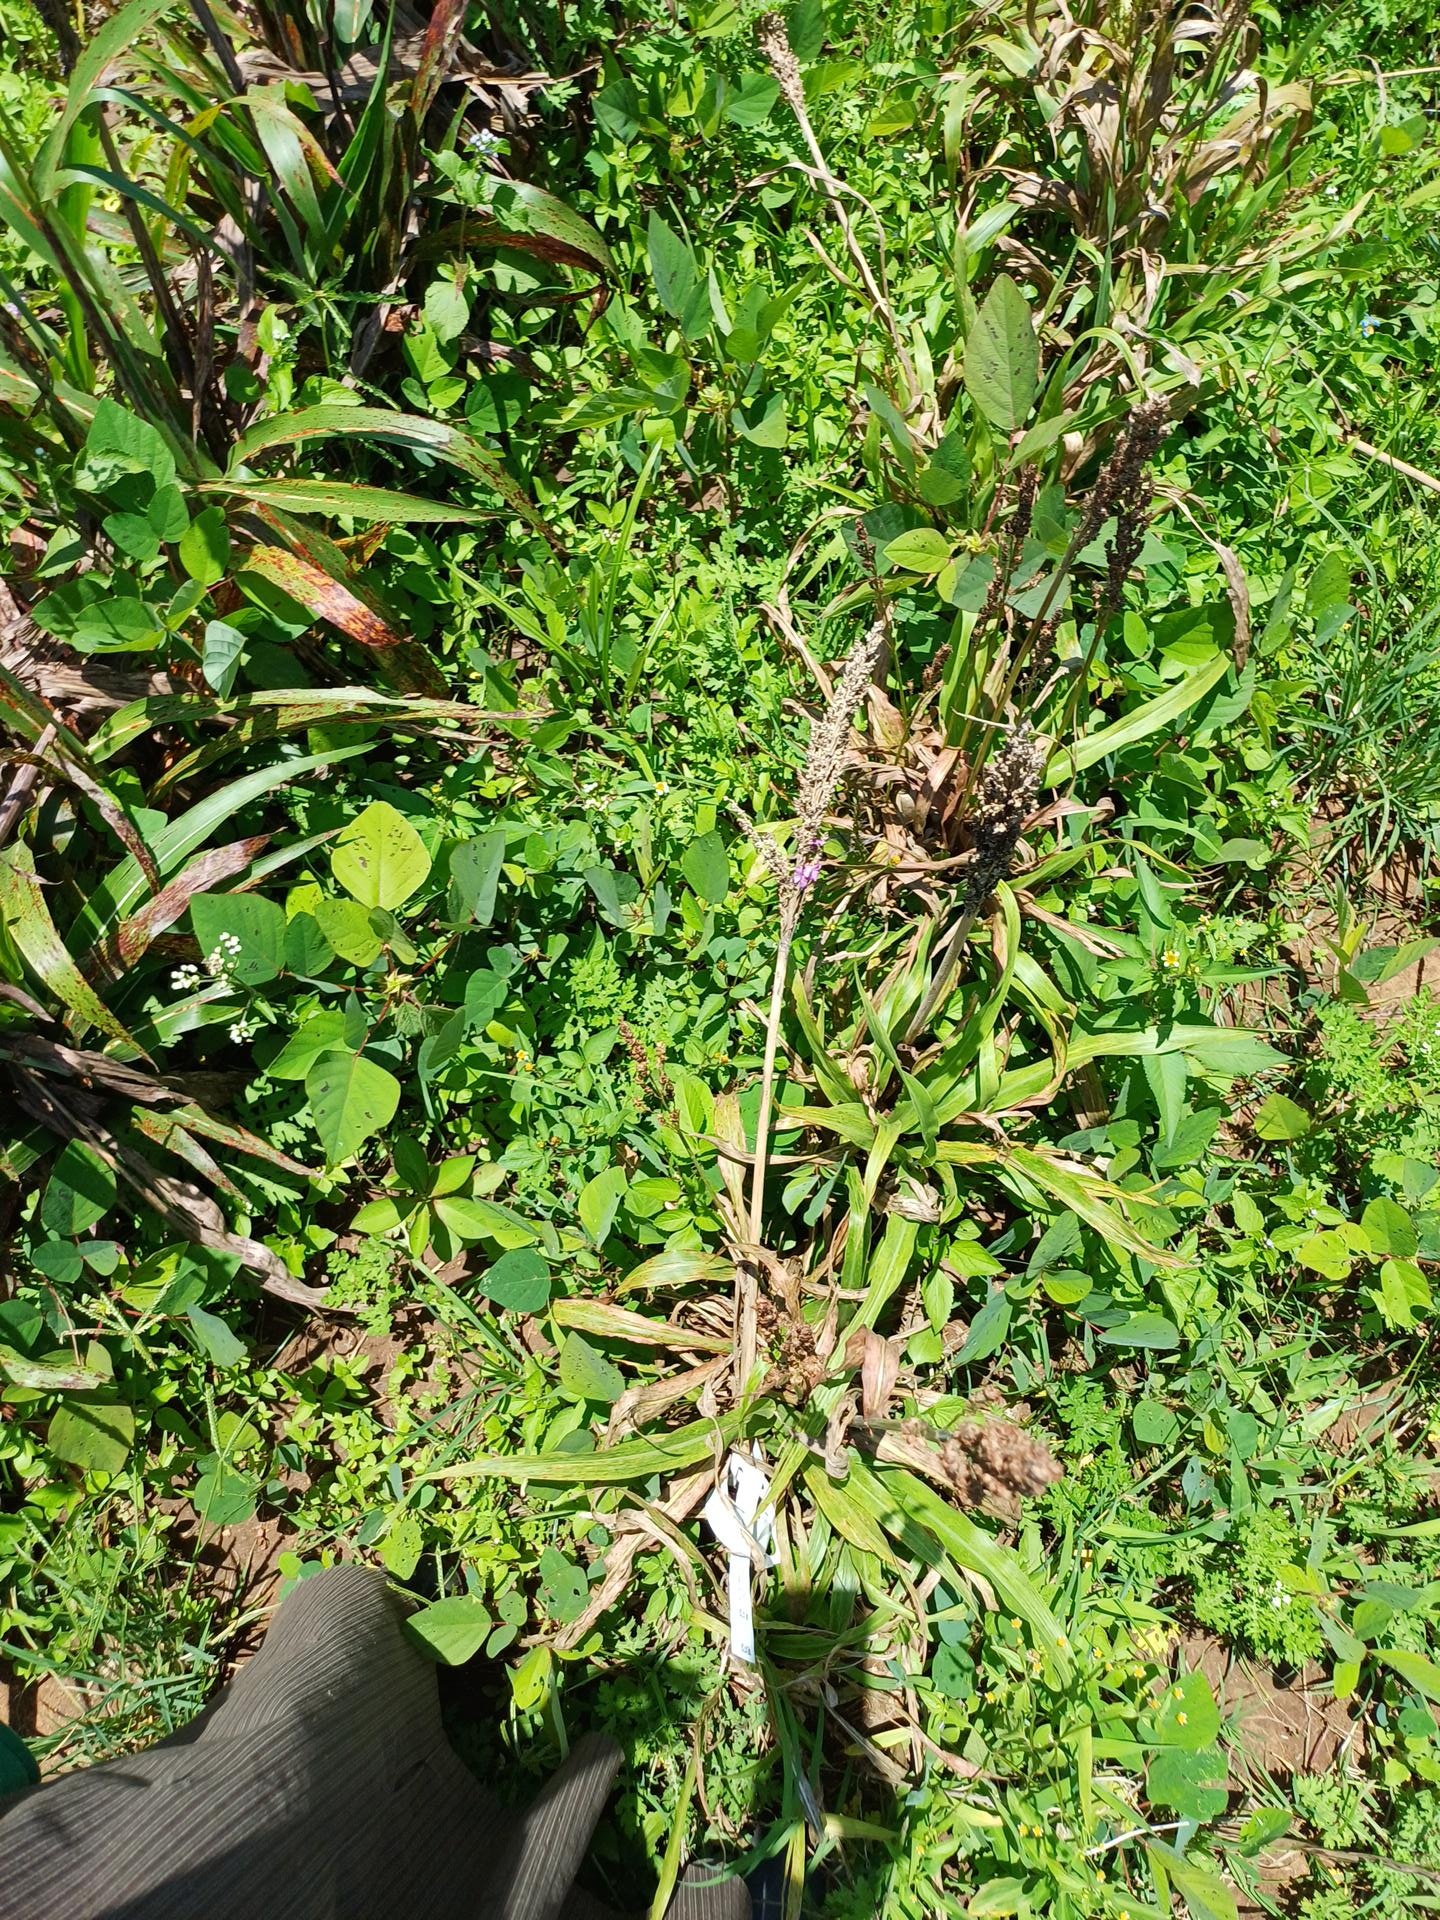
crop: sorghum
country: Kenya
